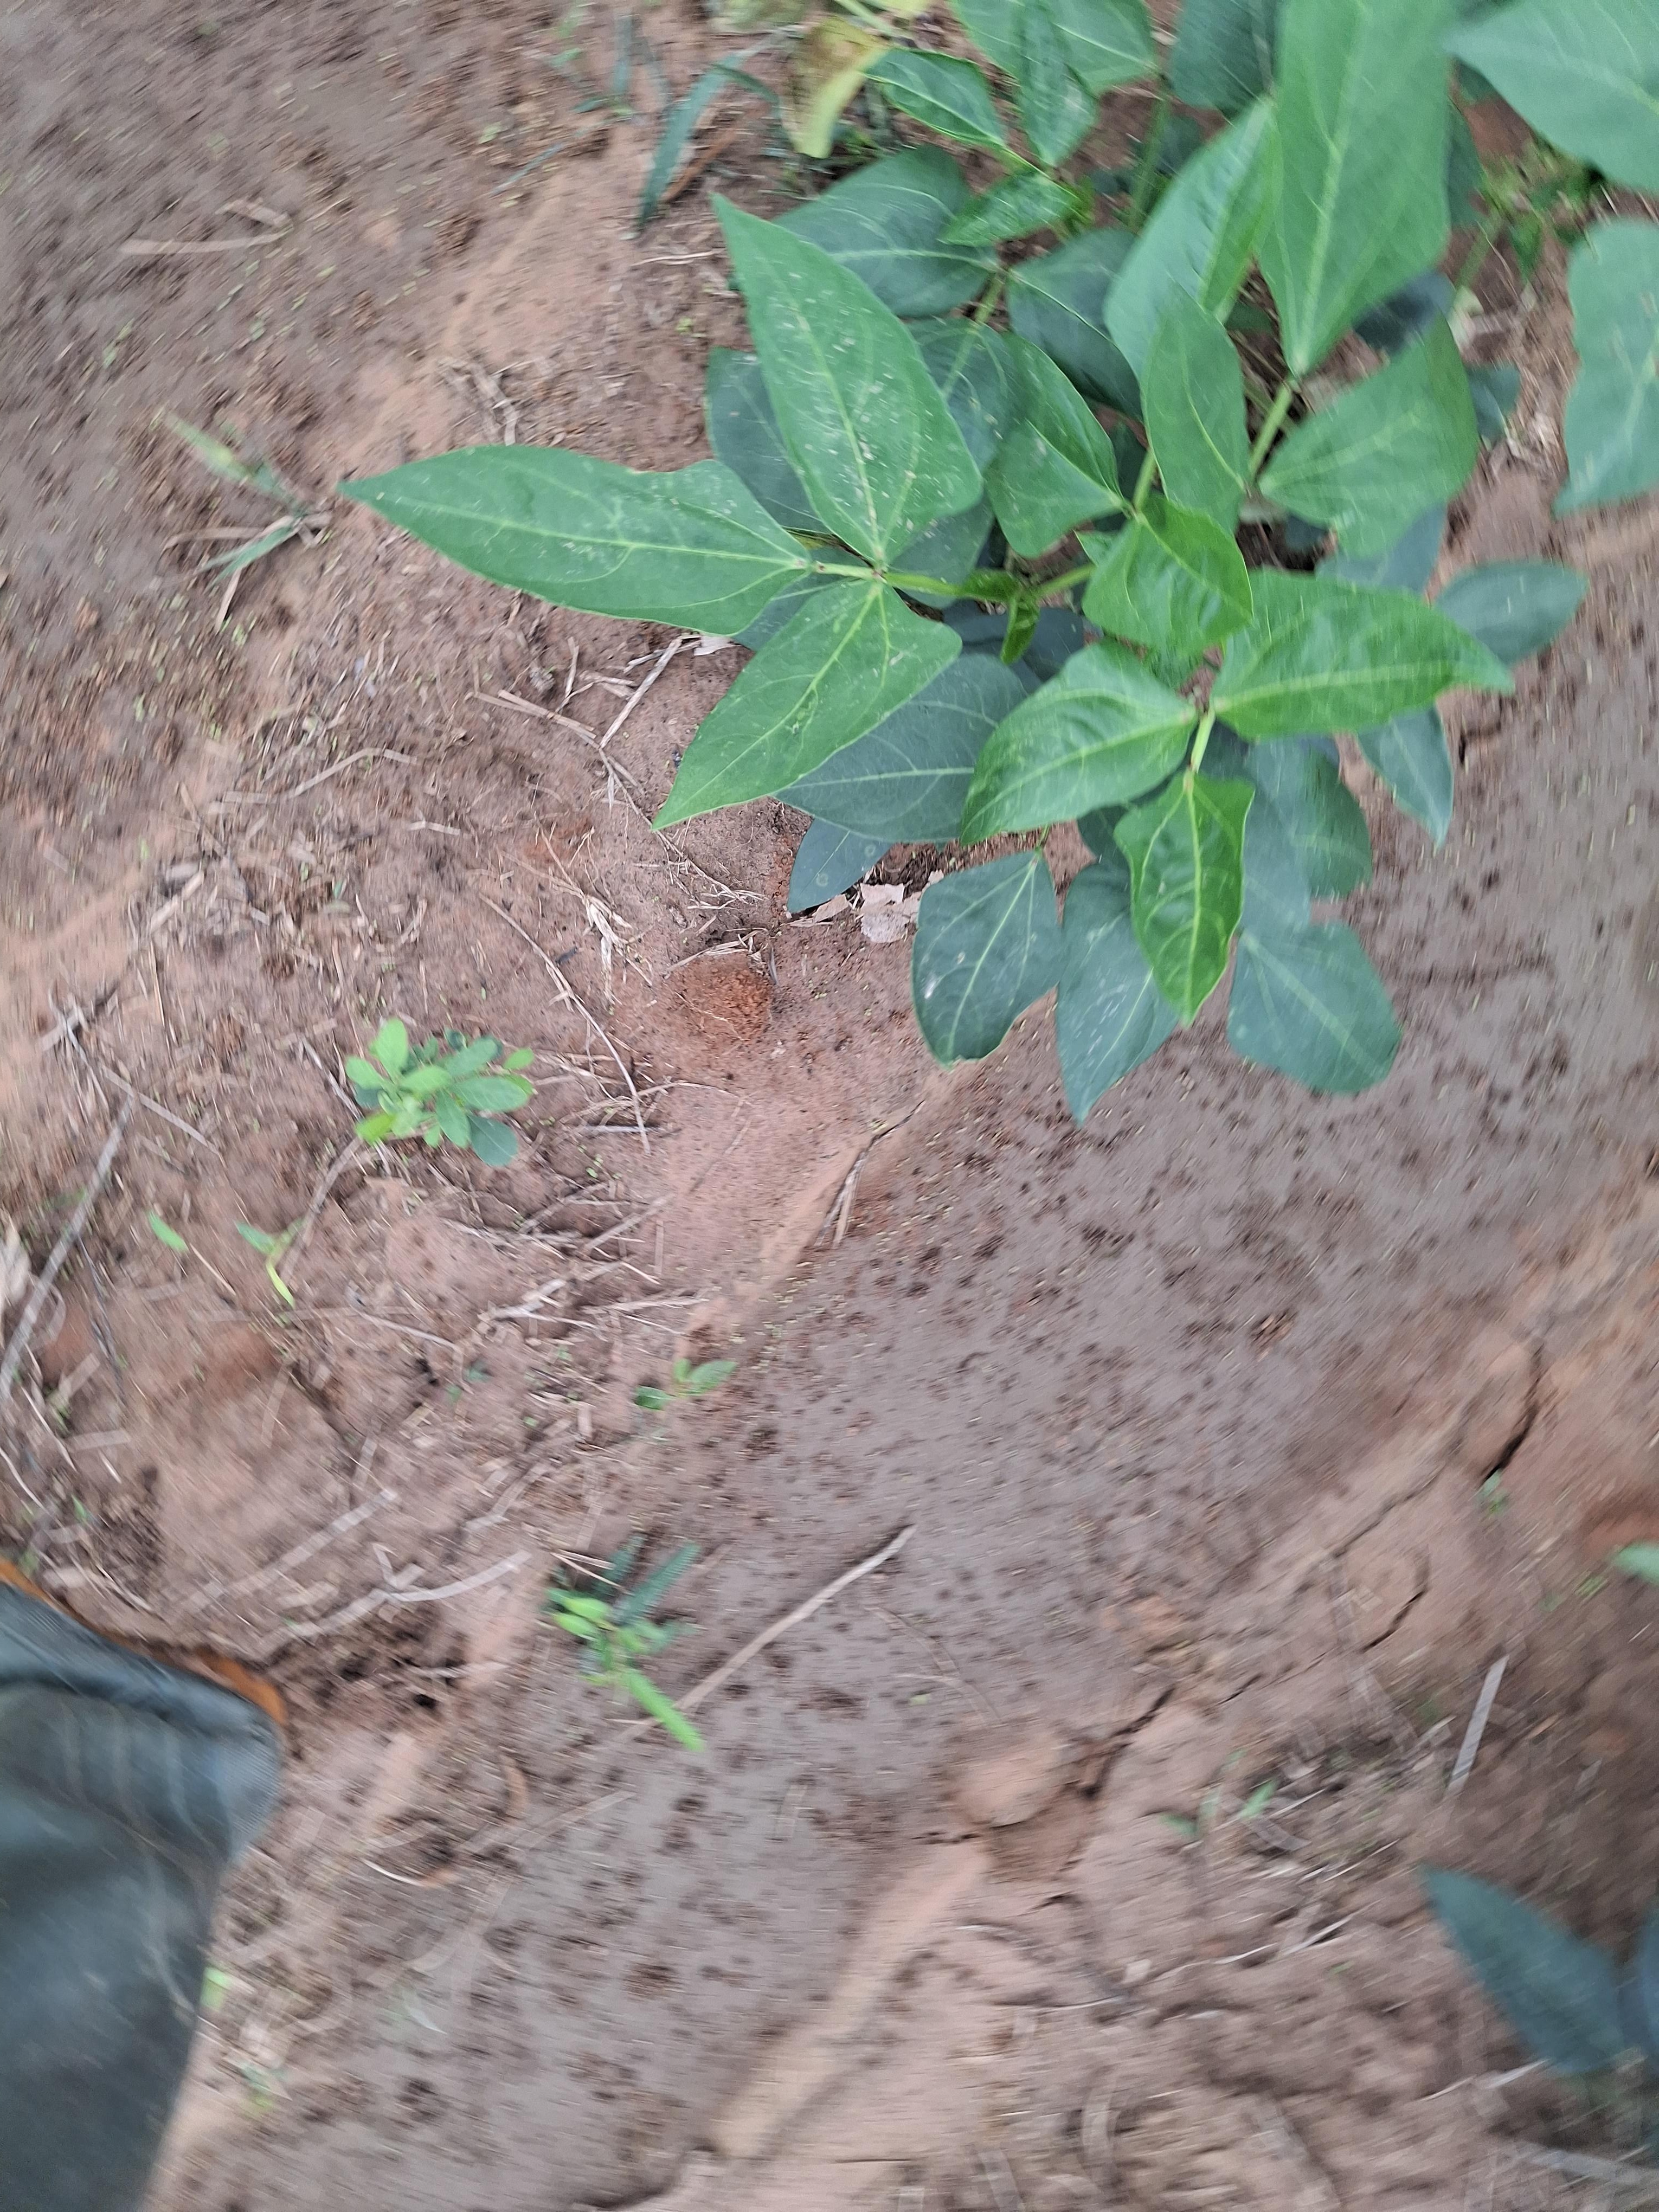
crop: cowpea
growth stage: vegetative
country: Nigeria
